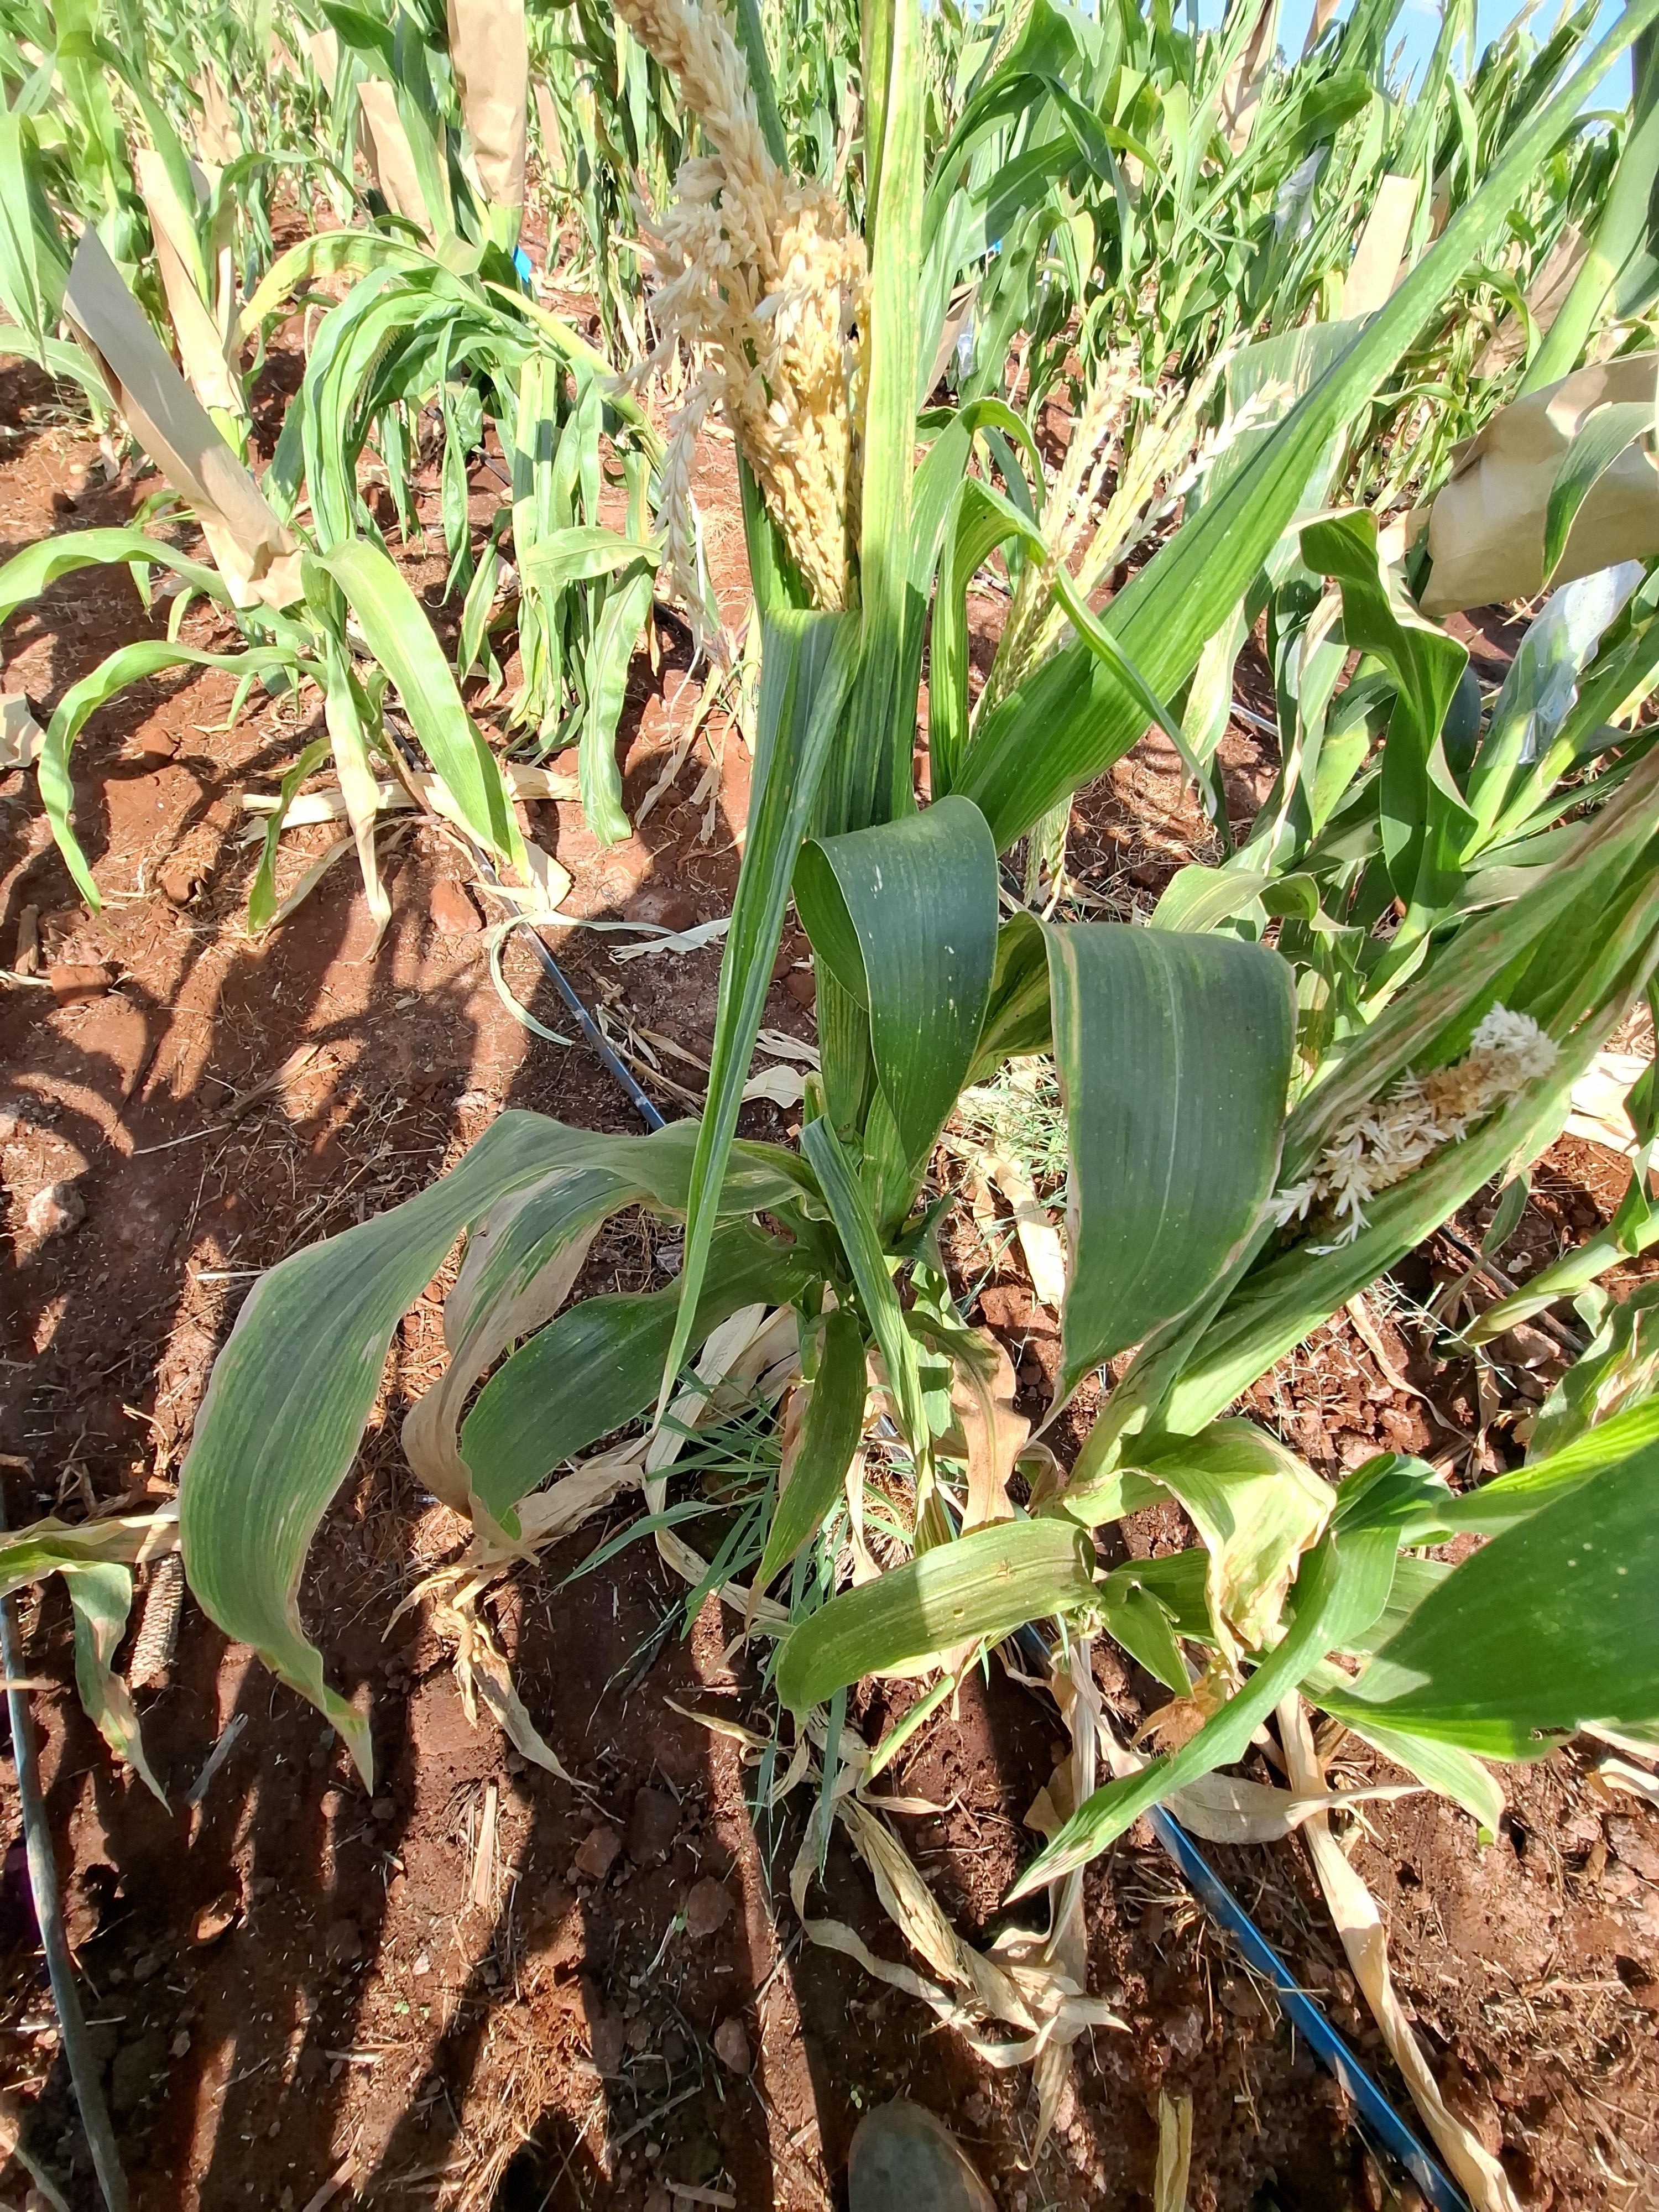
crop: maize
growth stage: flowering
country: Kenya
